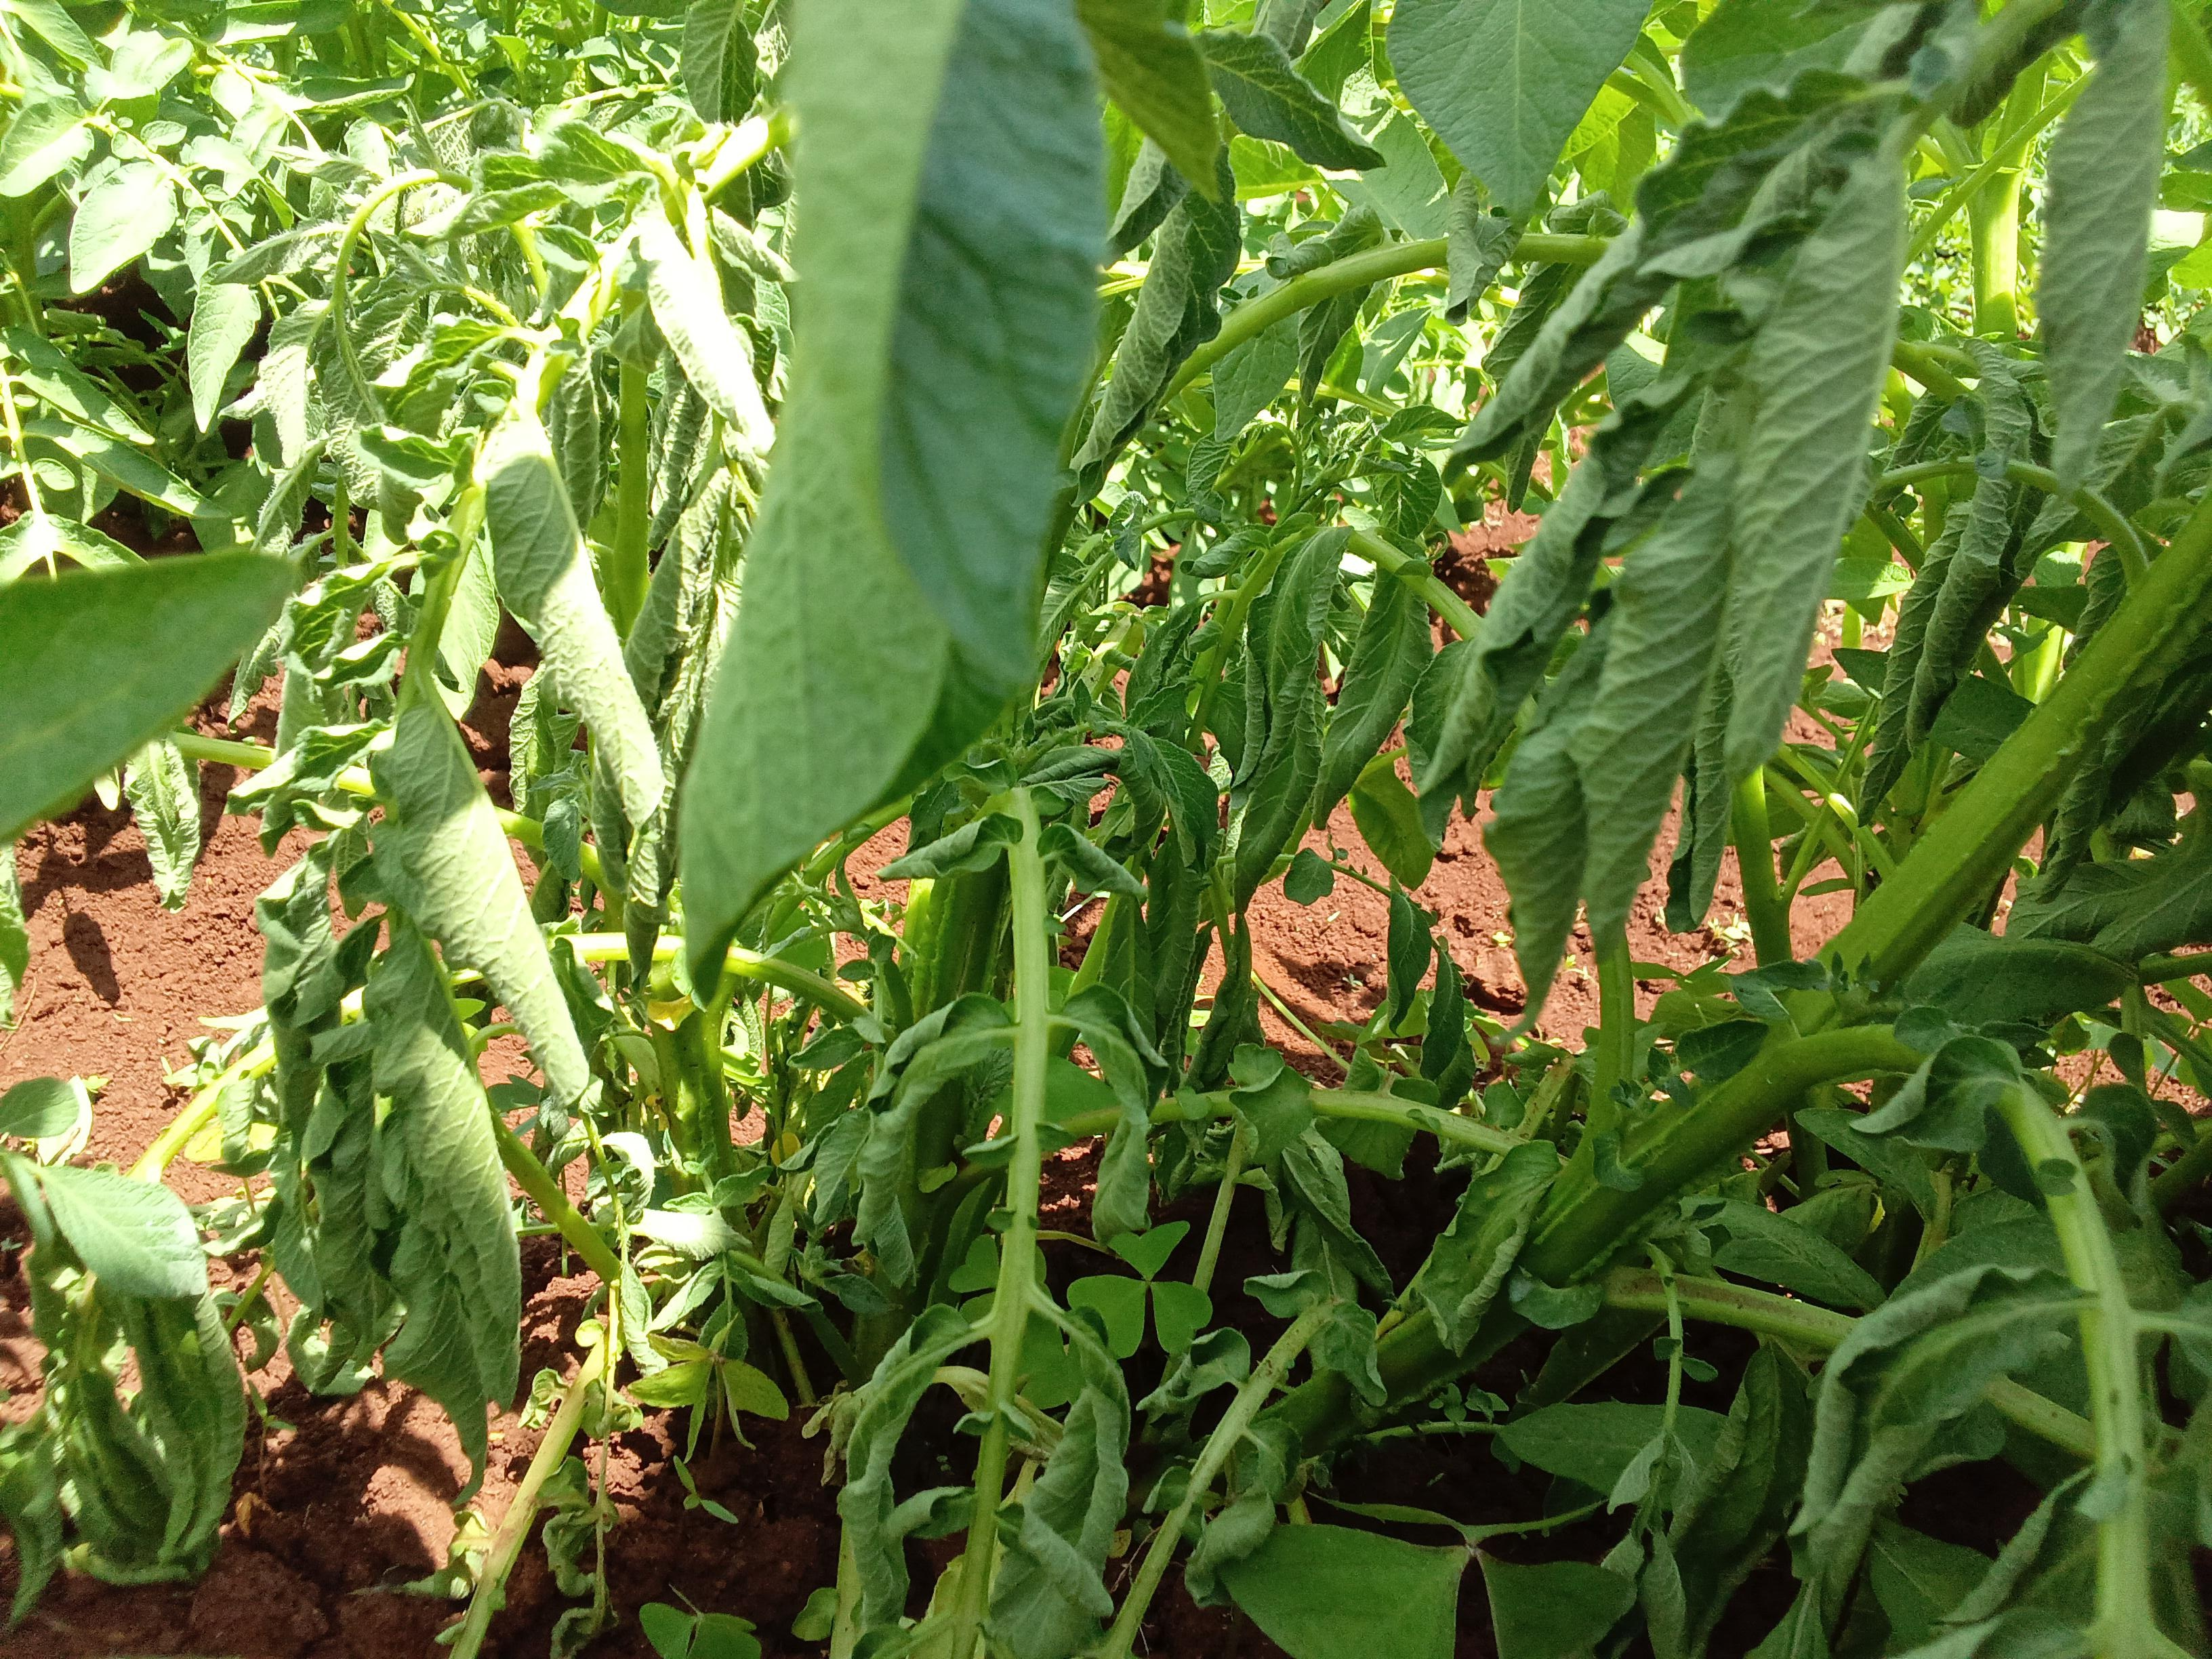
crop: potato
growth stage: vegetative
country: Kenya
